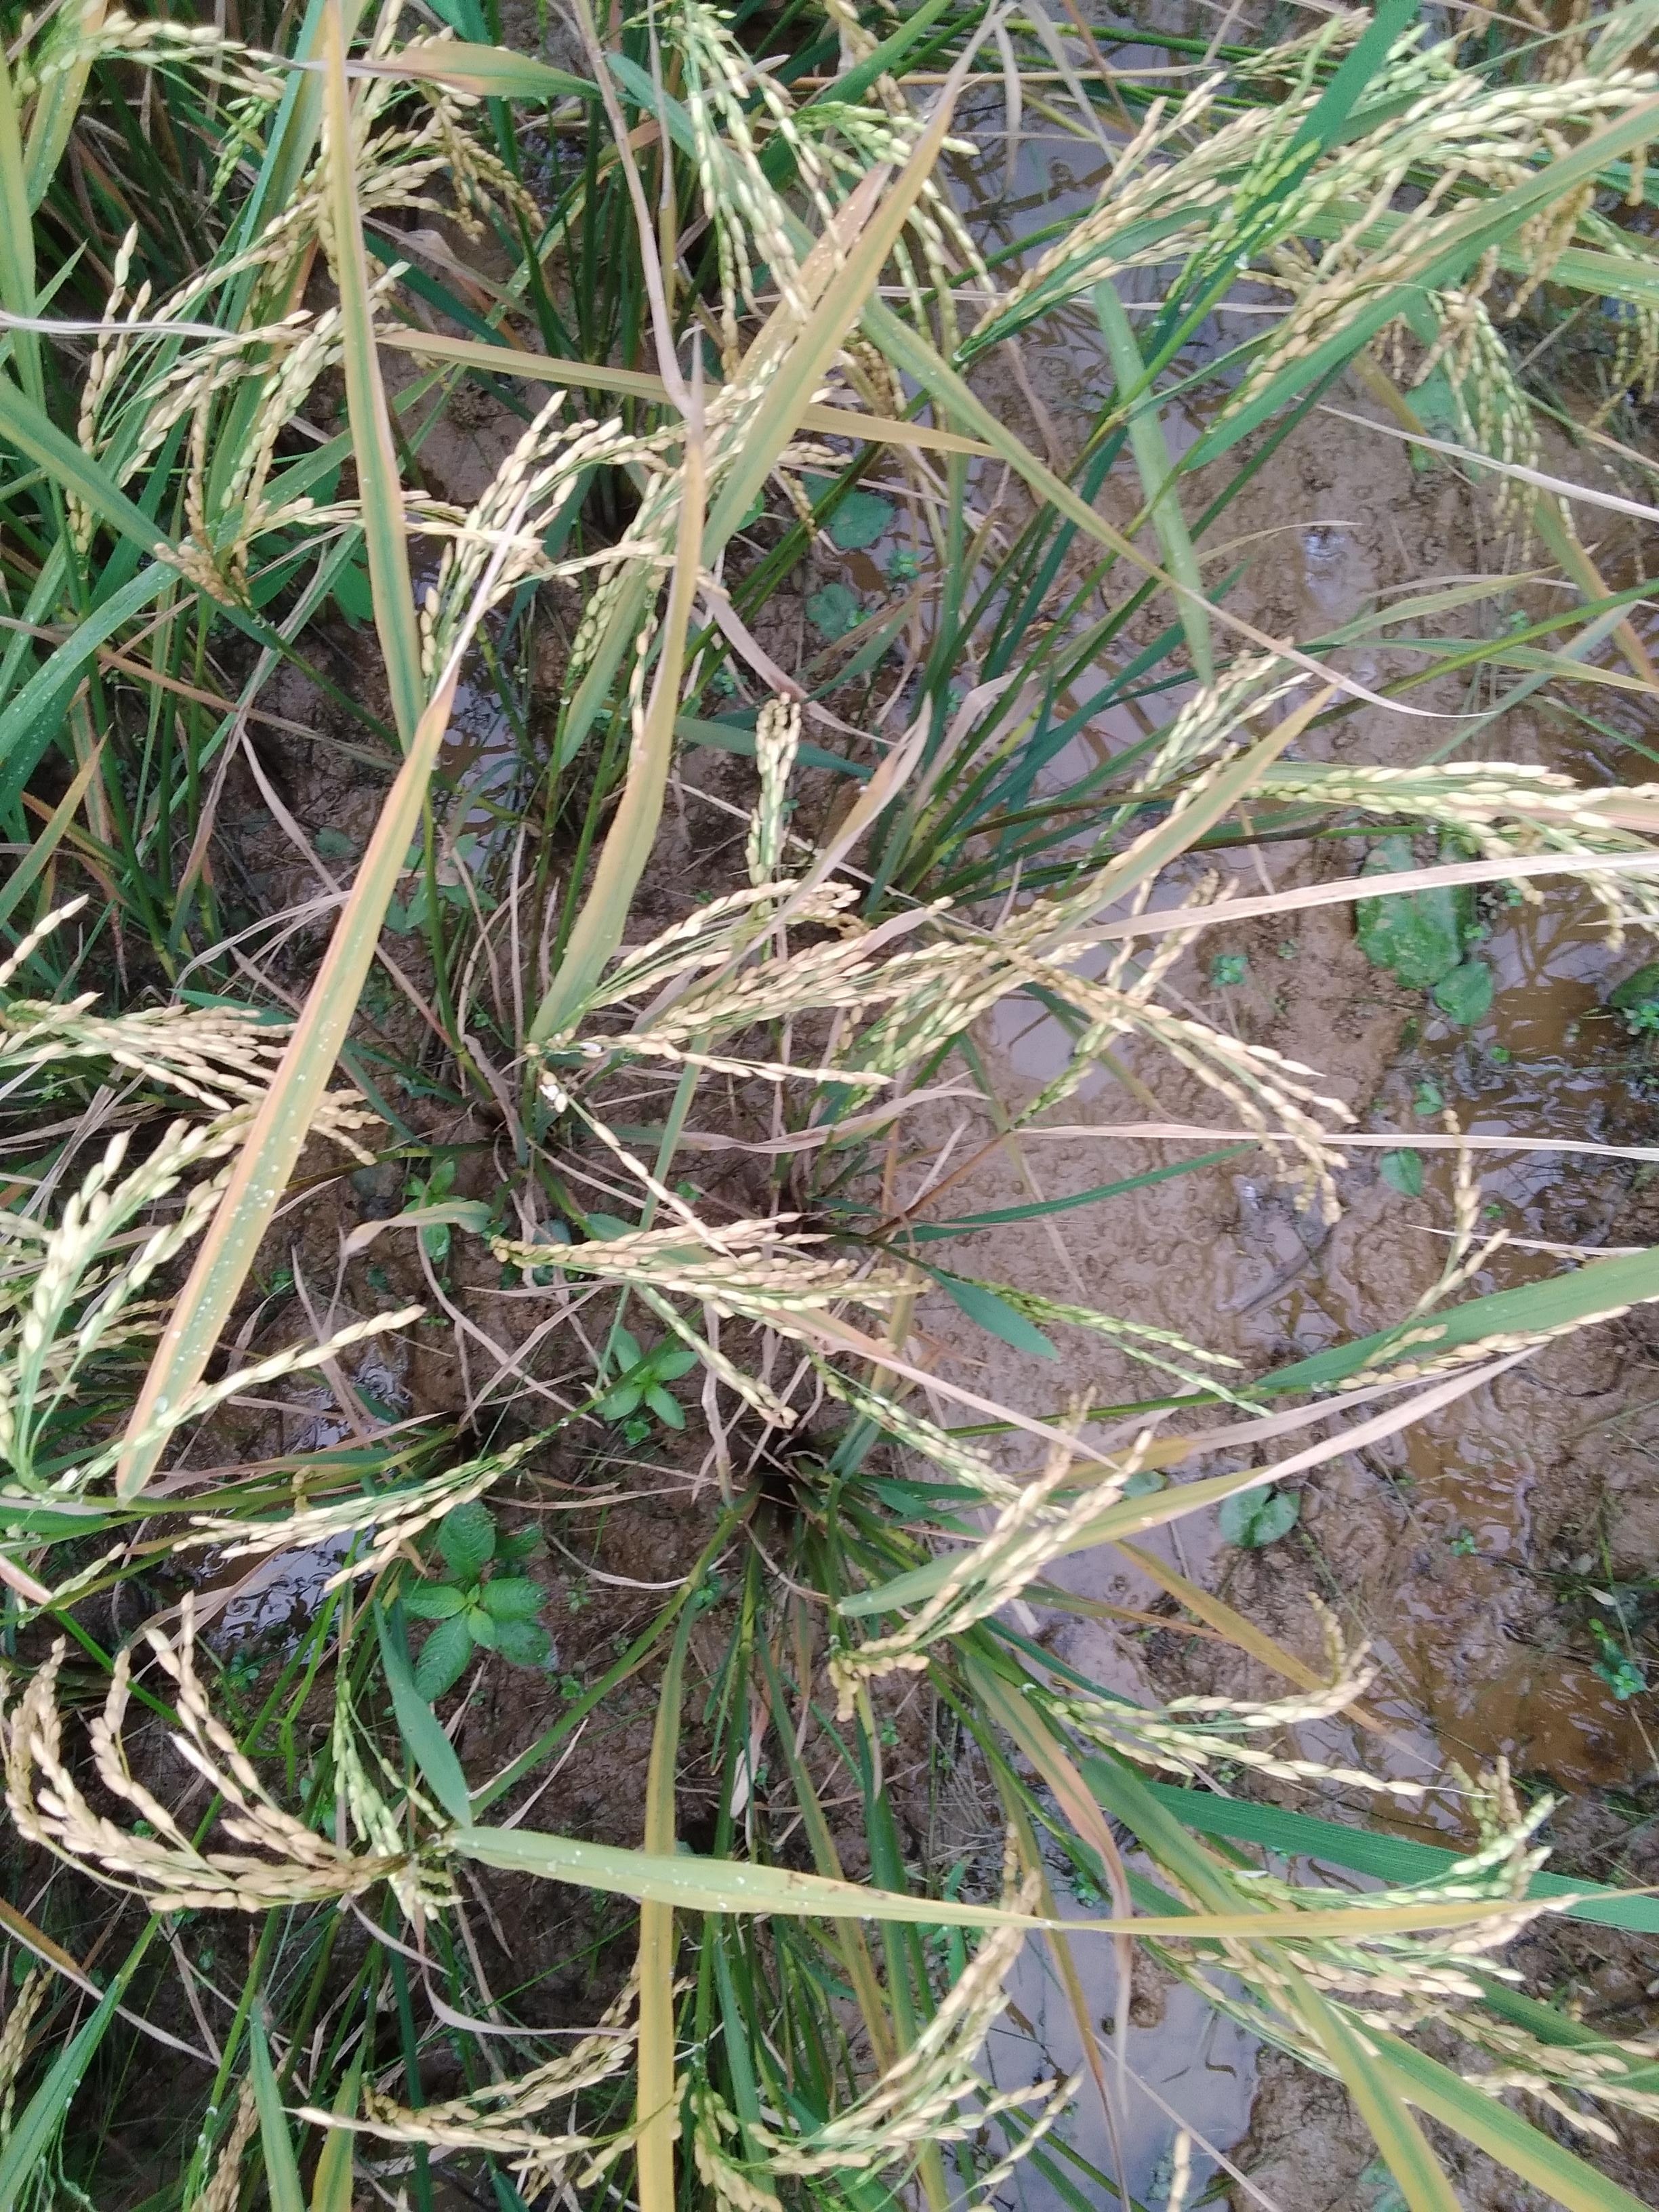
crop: rice
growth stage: ripening
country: Nigeria
